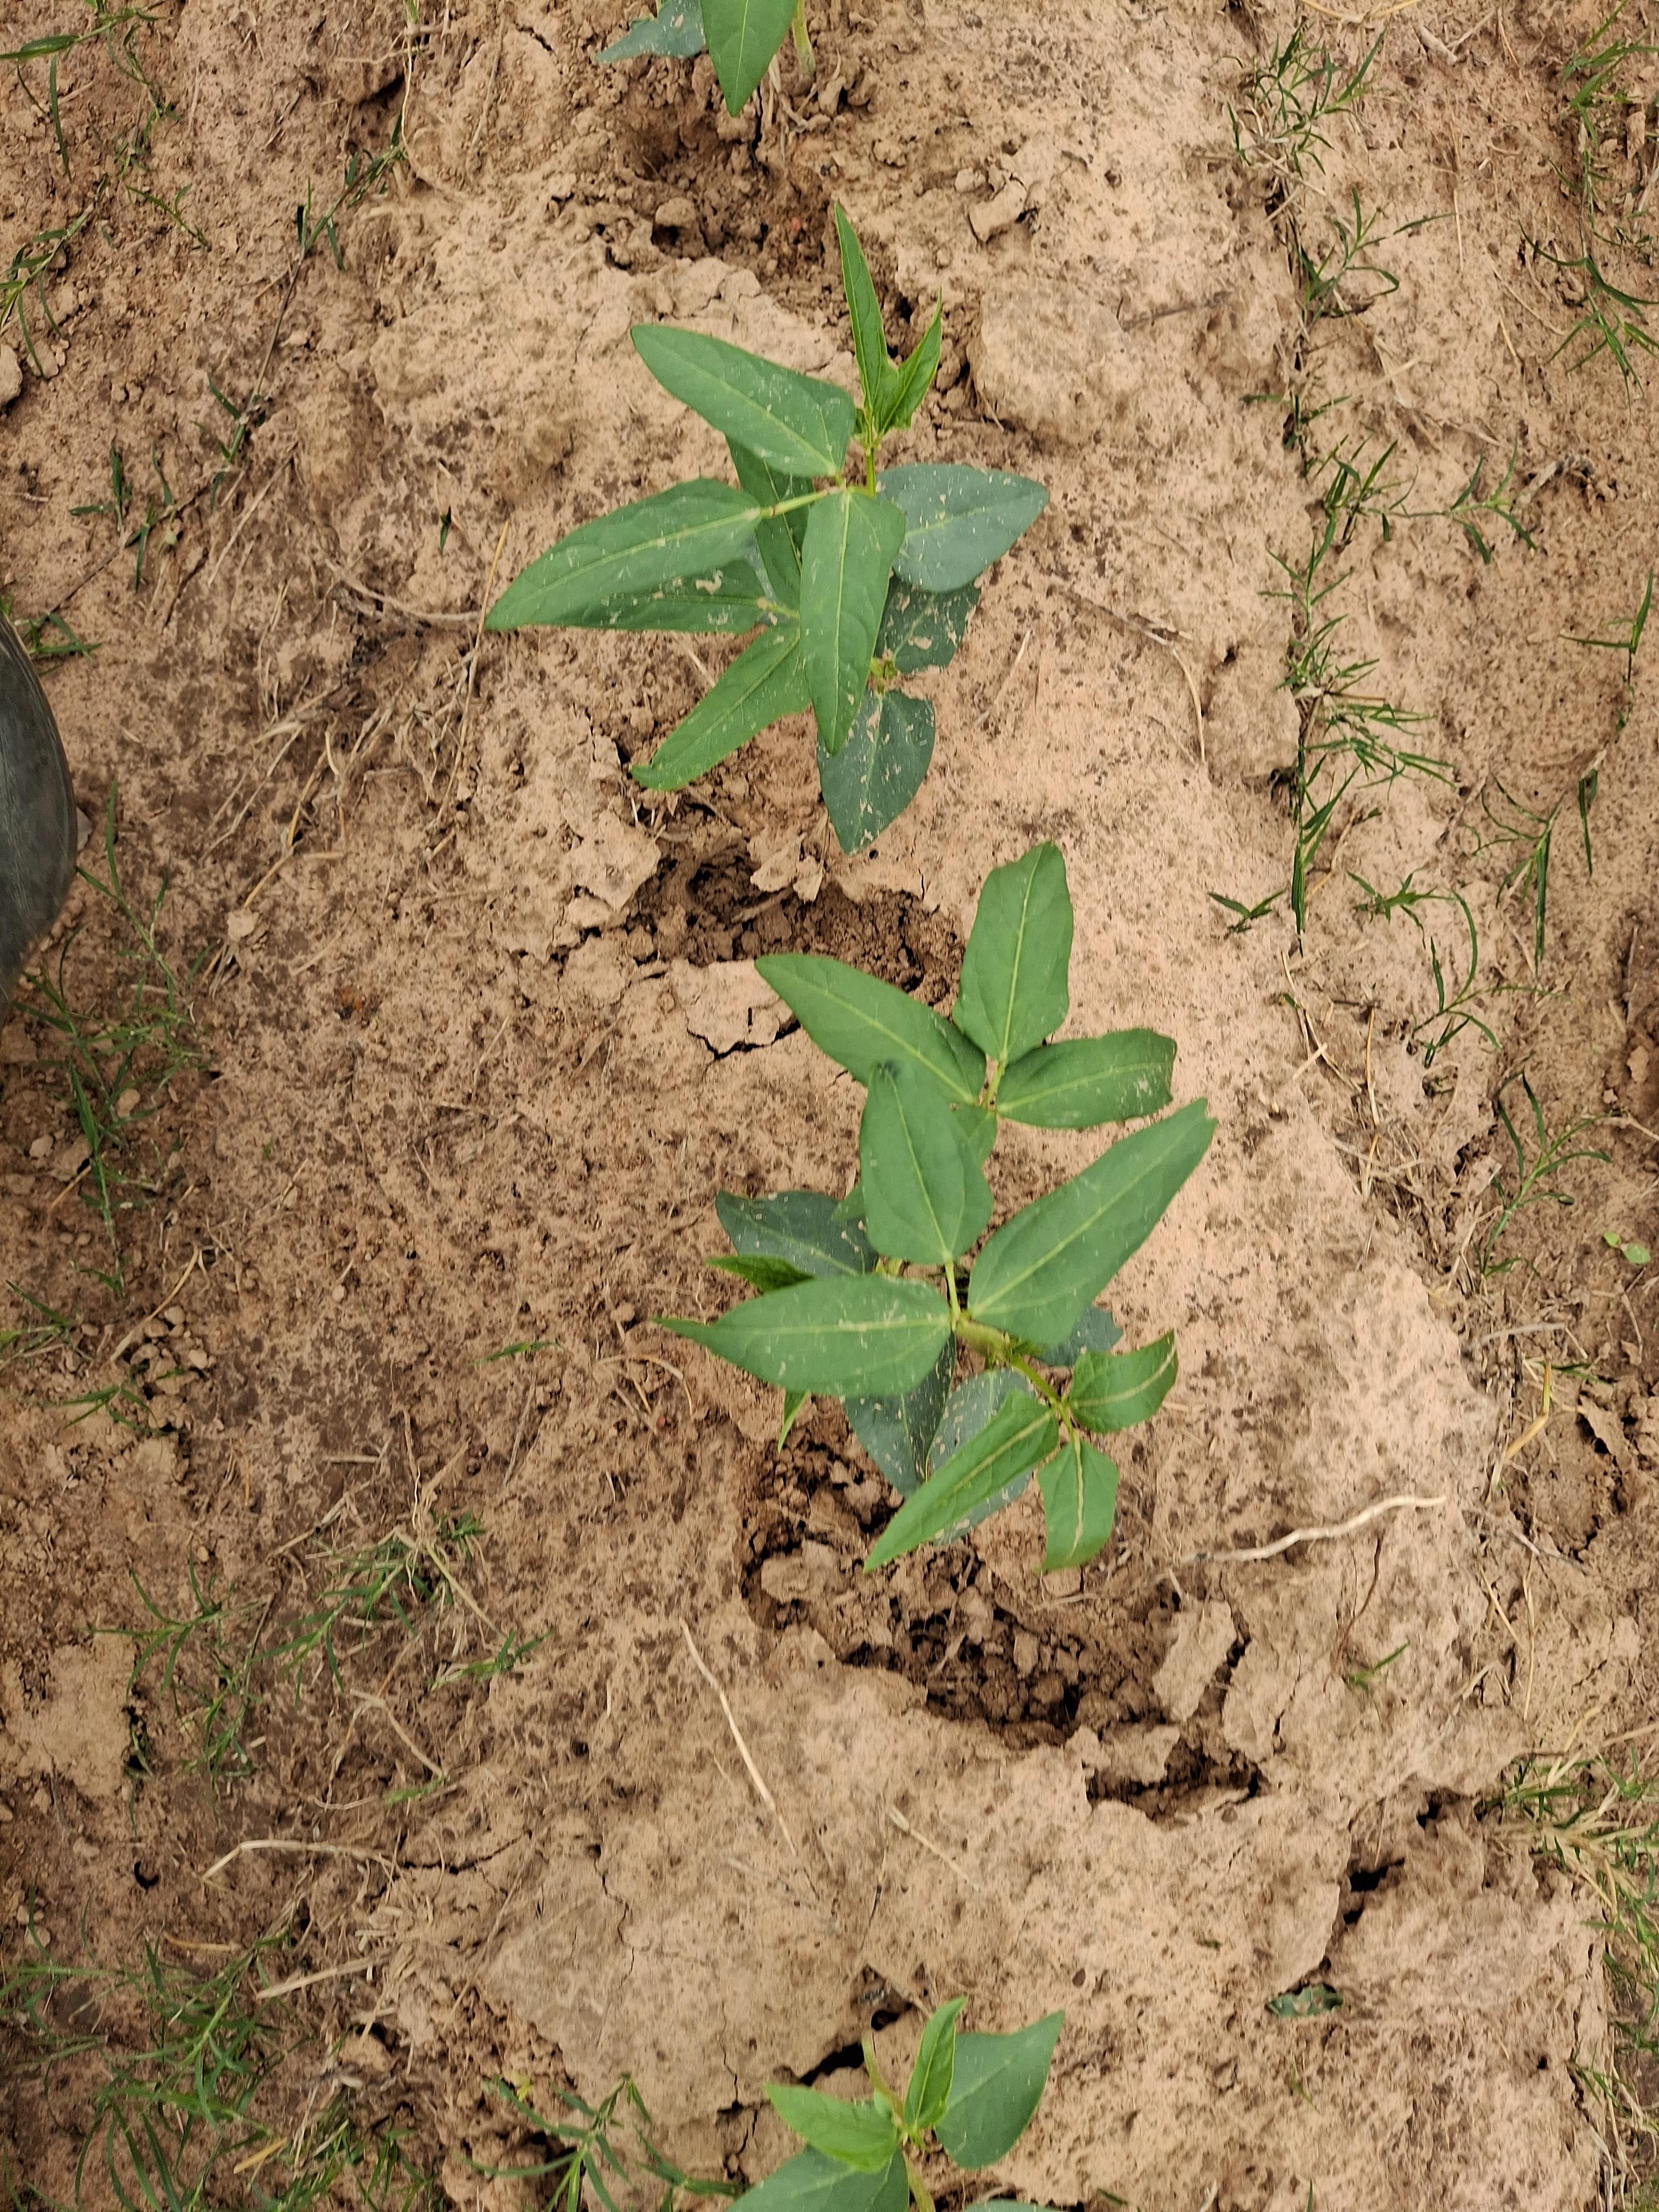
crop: cowpea
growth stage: emergence
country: Nigeria
